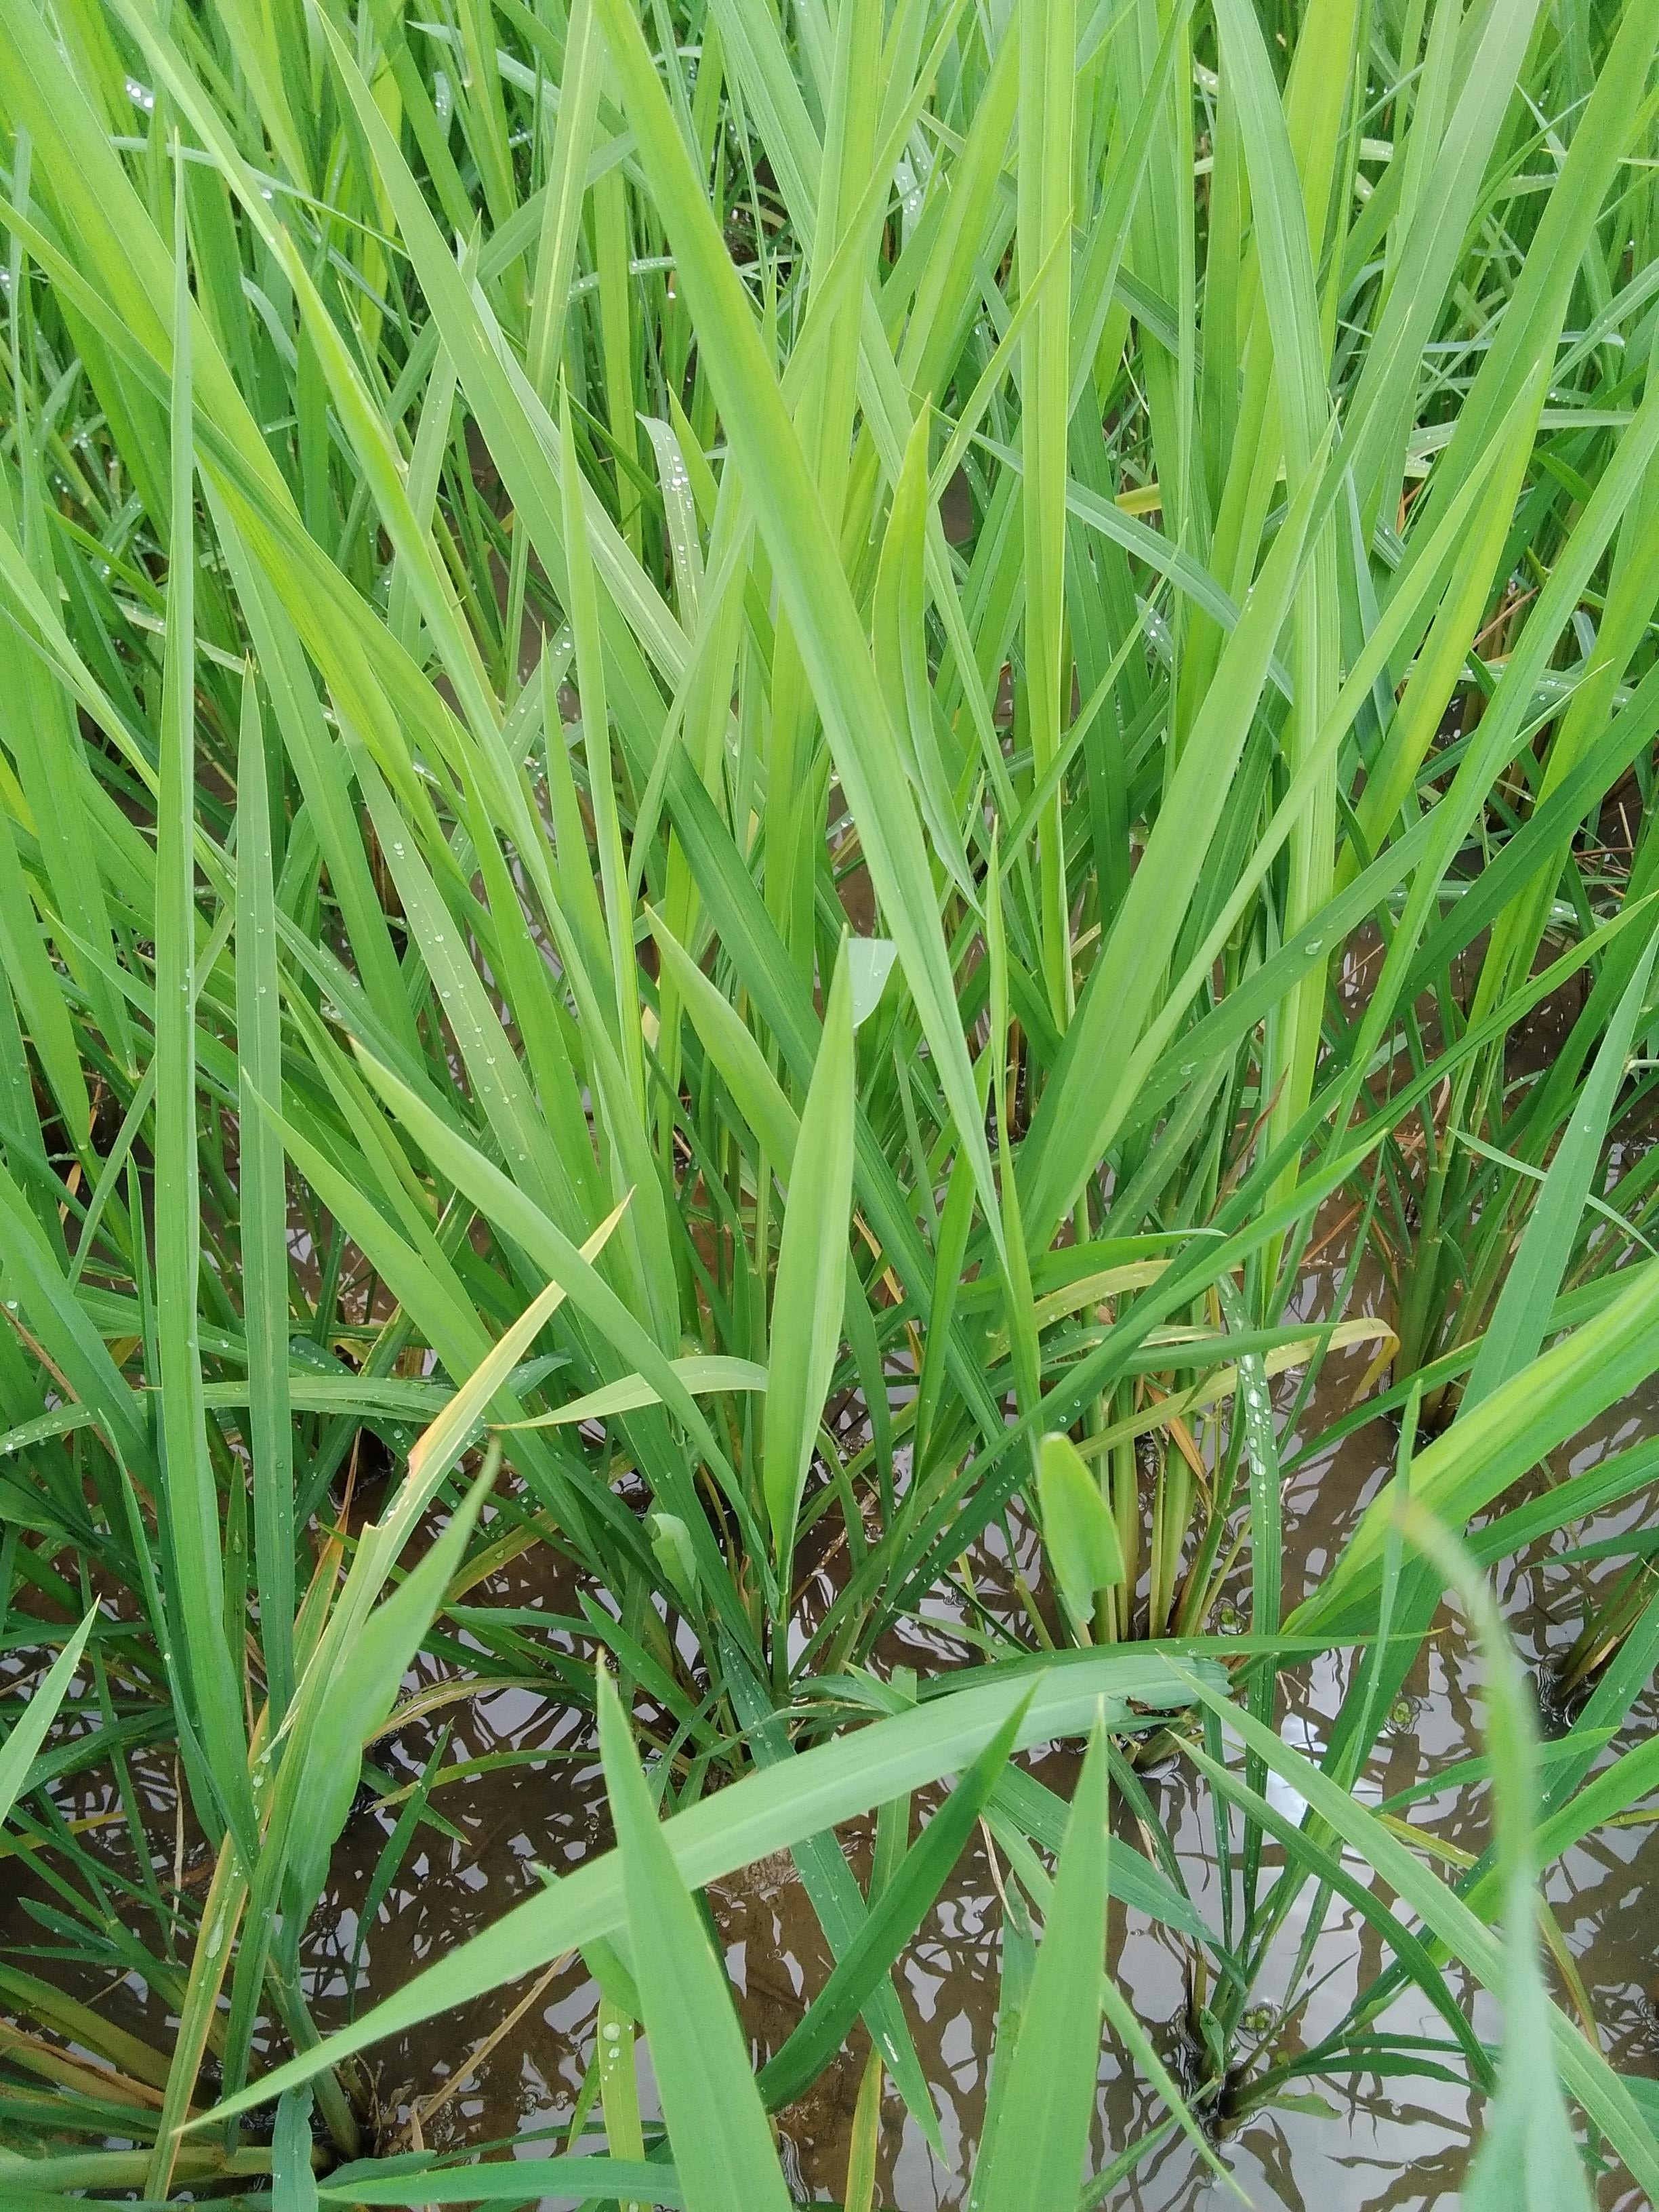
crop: rice
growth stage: elongation stem
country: Nigeria
